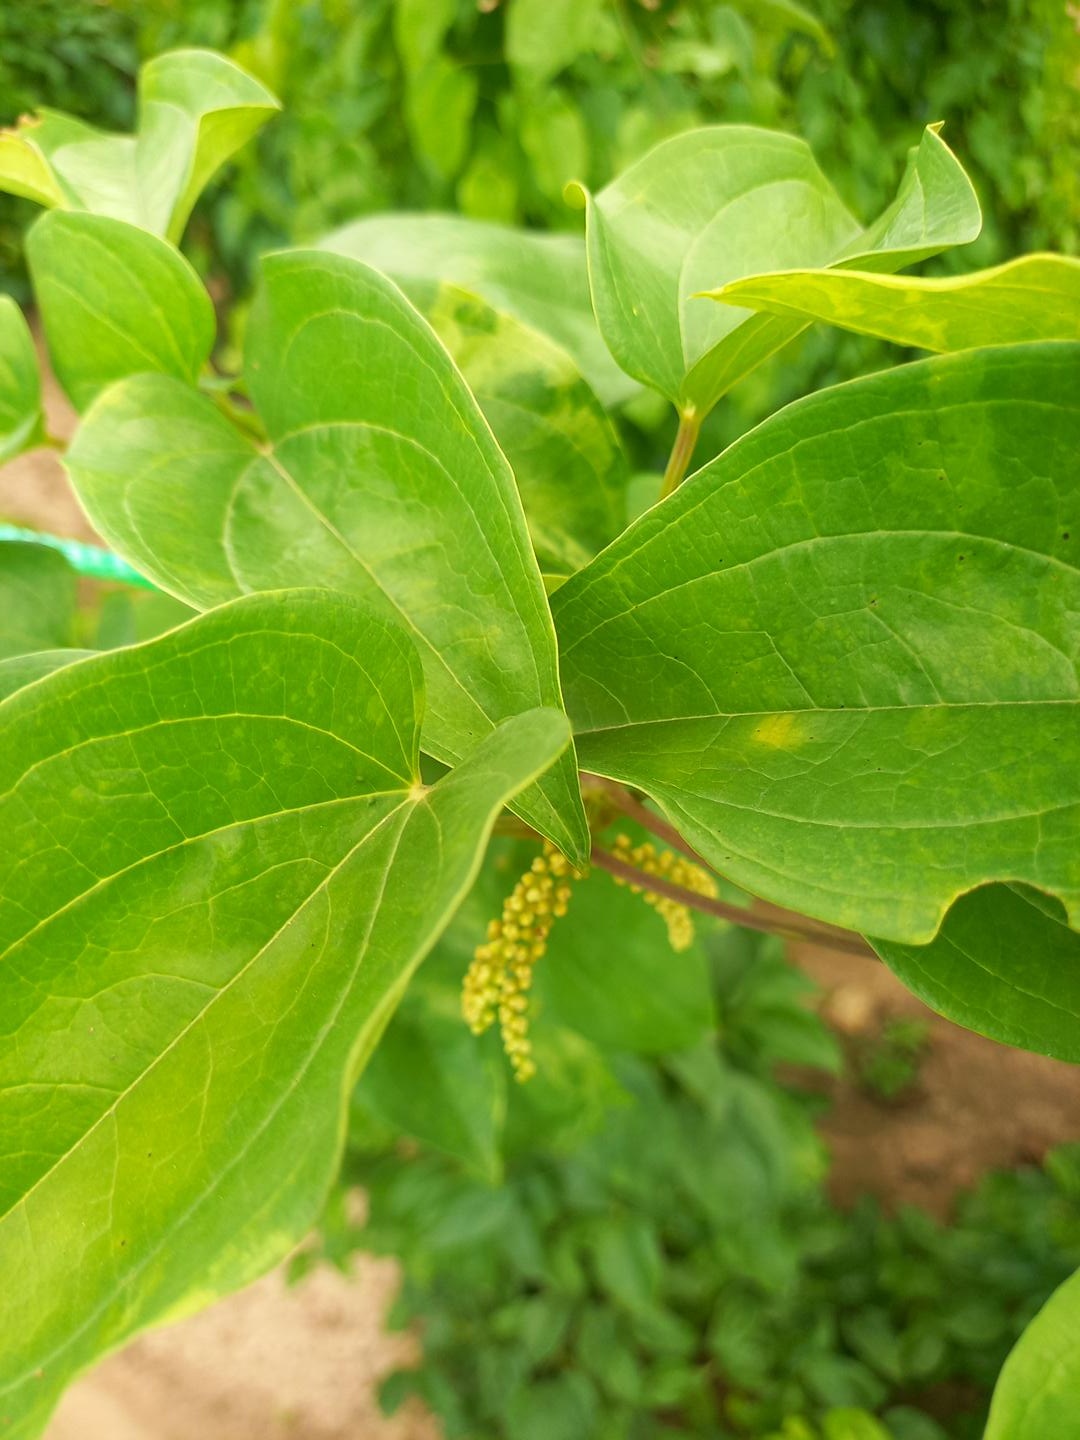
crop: yam
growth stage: vegetative
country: Nigeria
